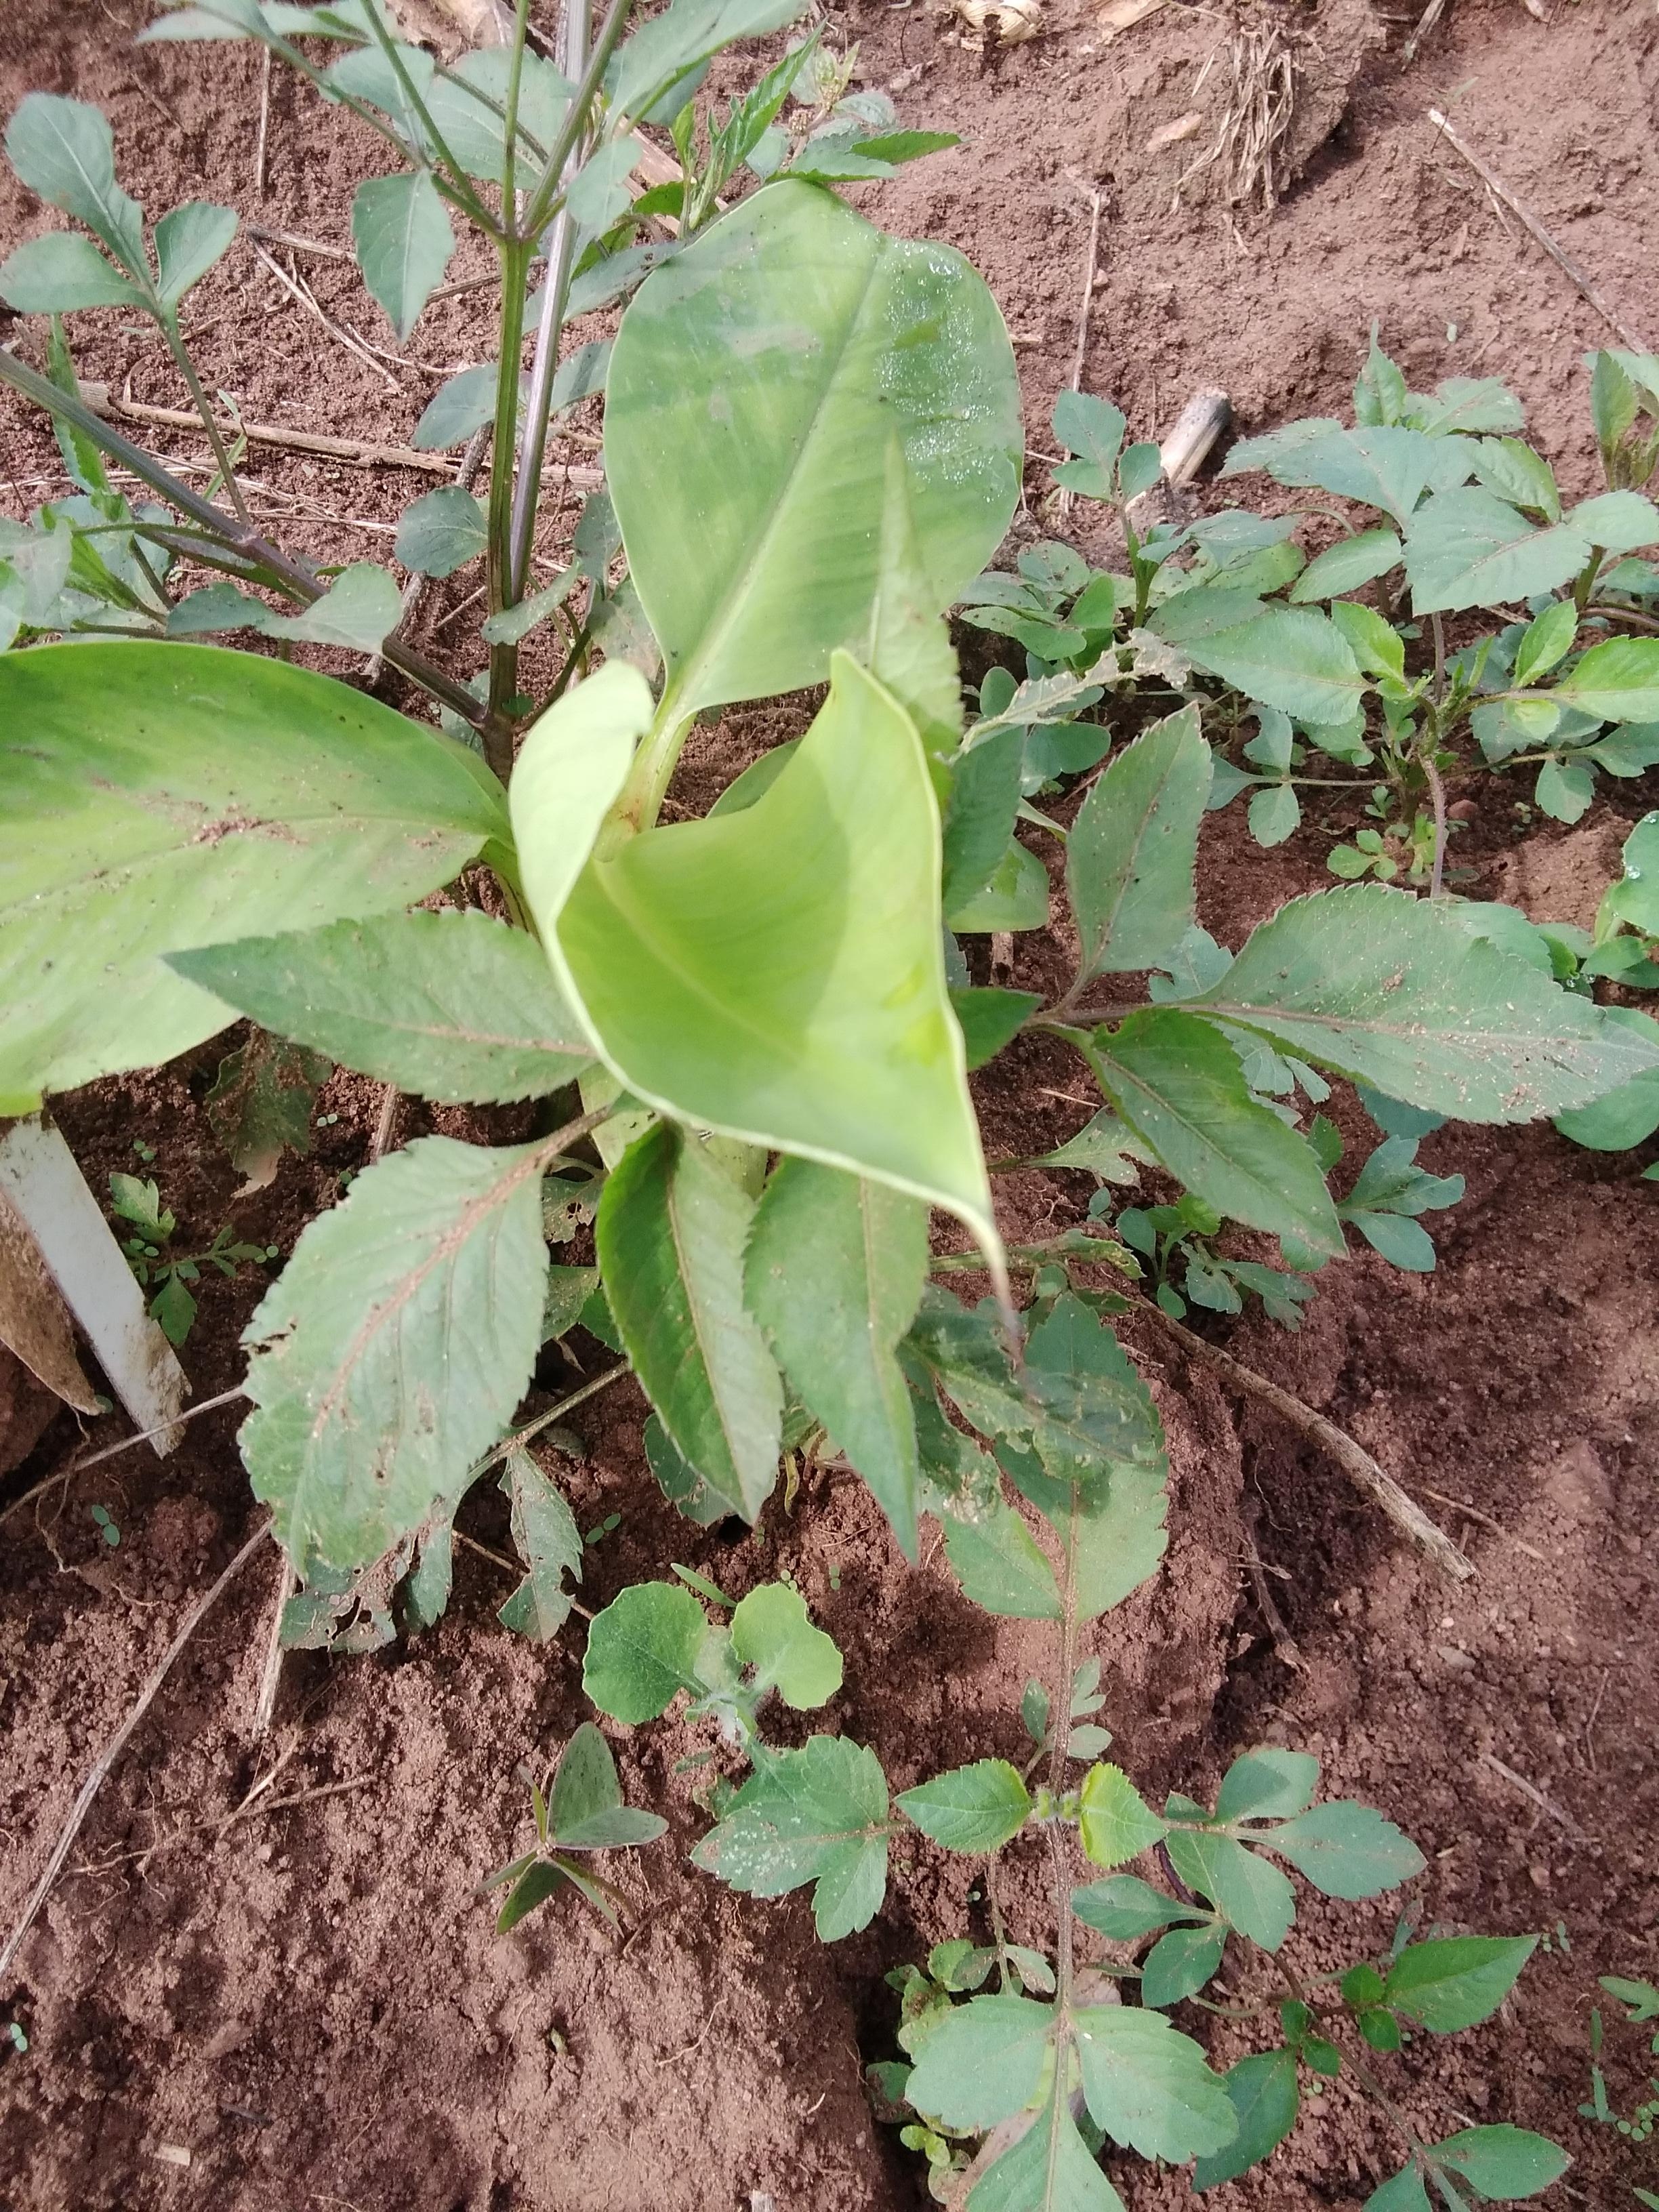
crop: banana
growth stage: vegetative
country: Tanzania
